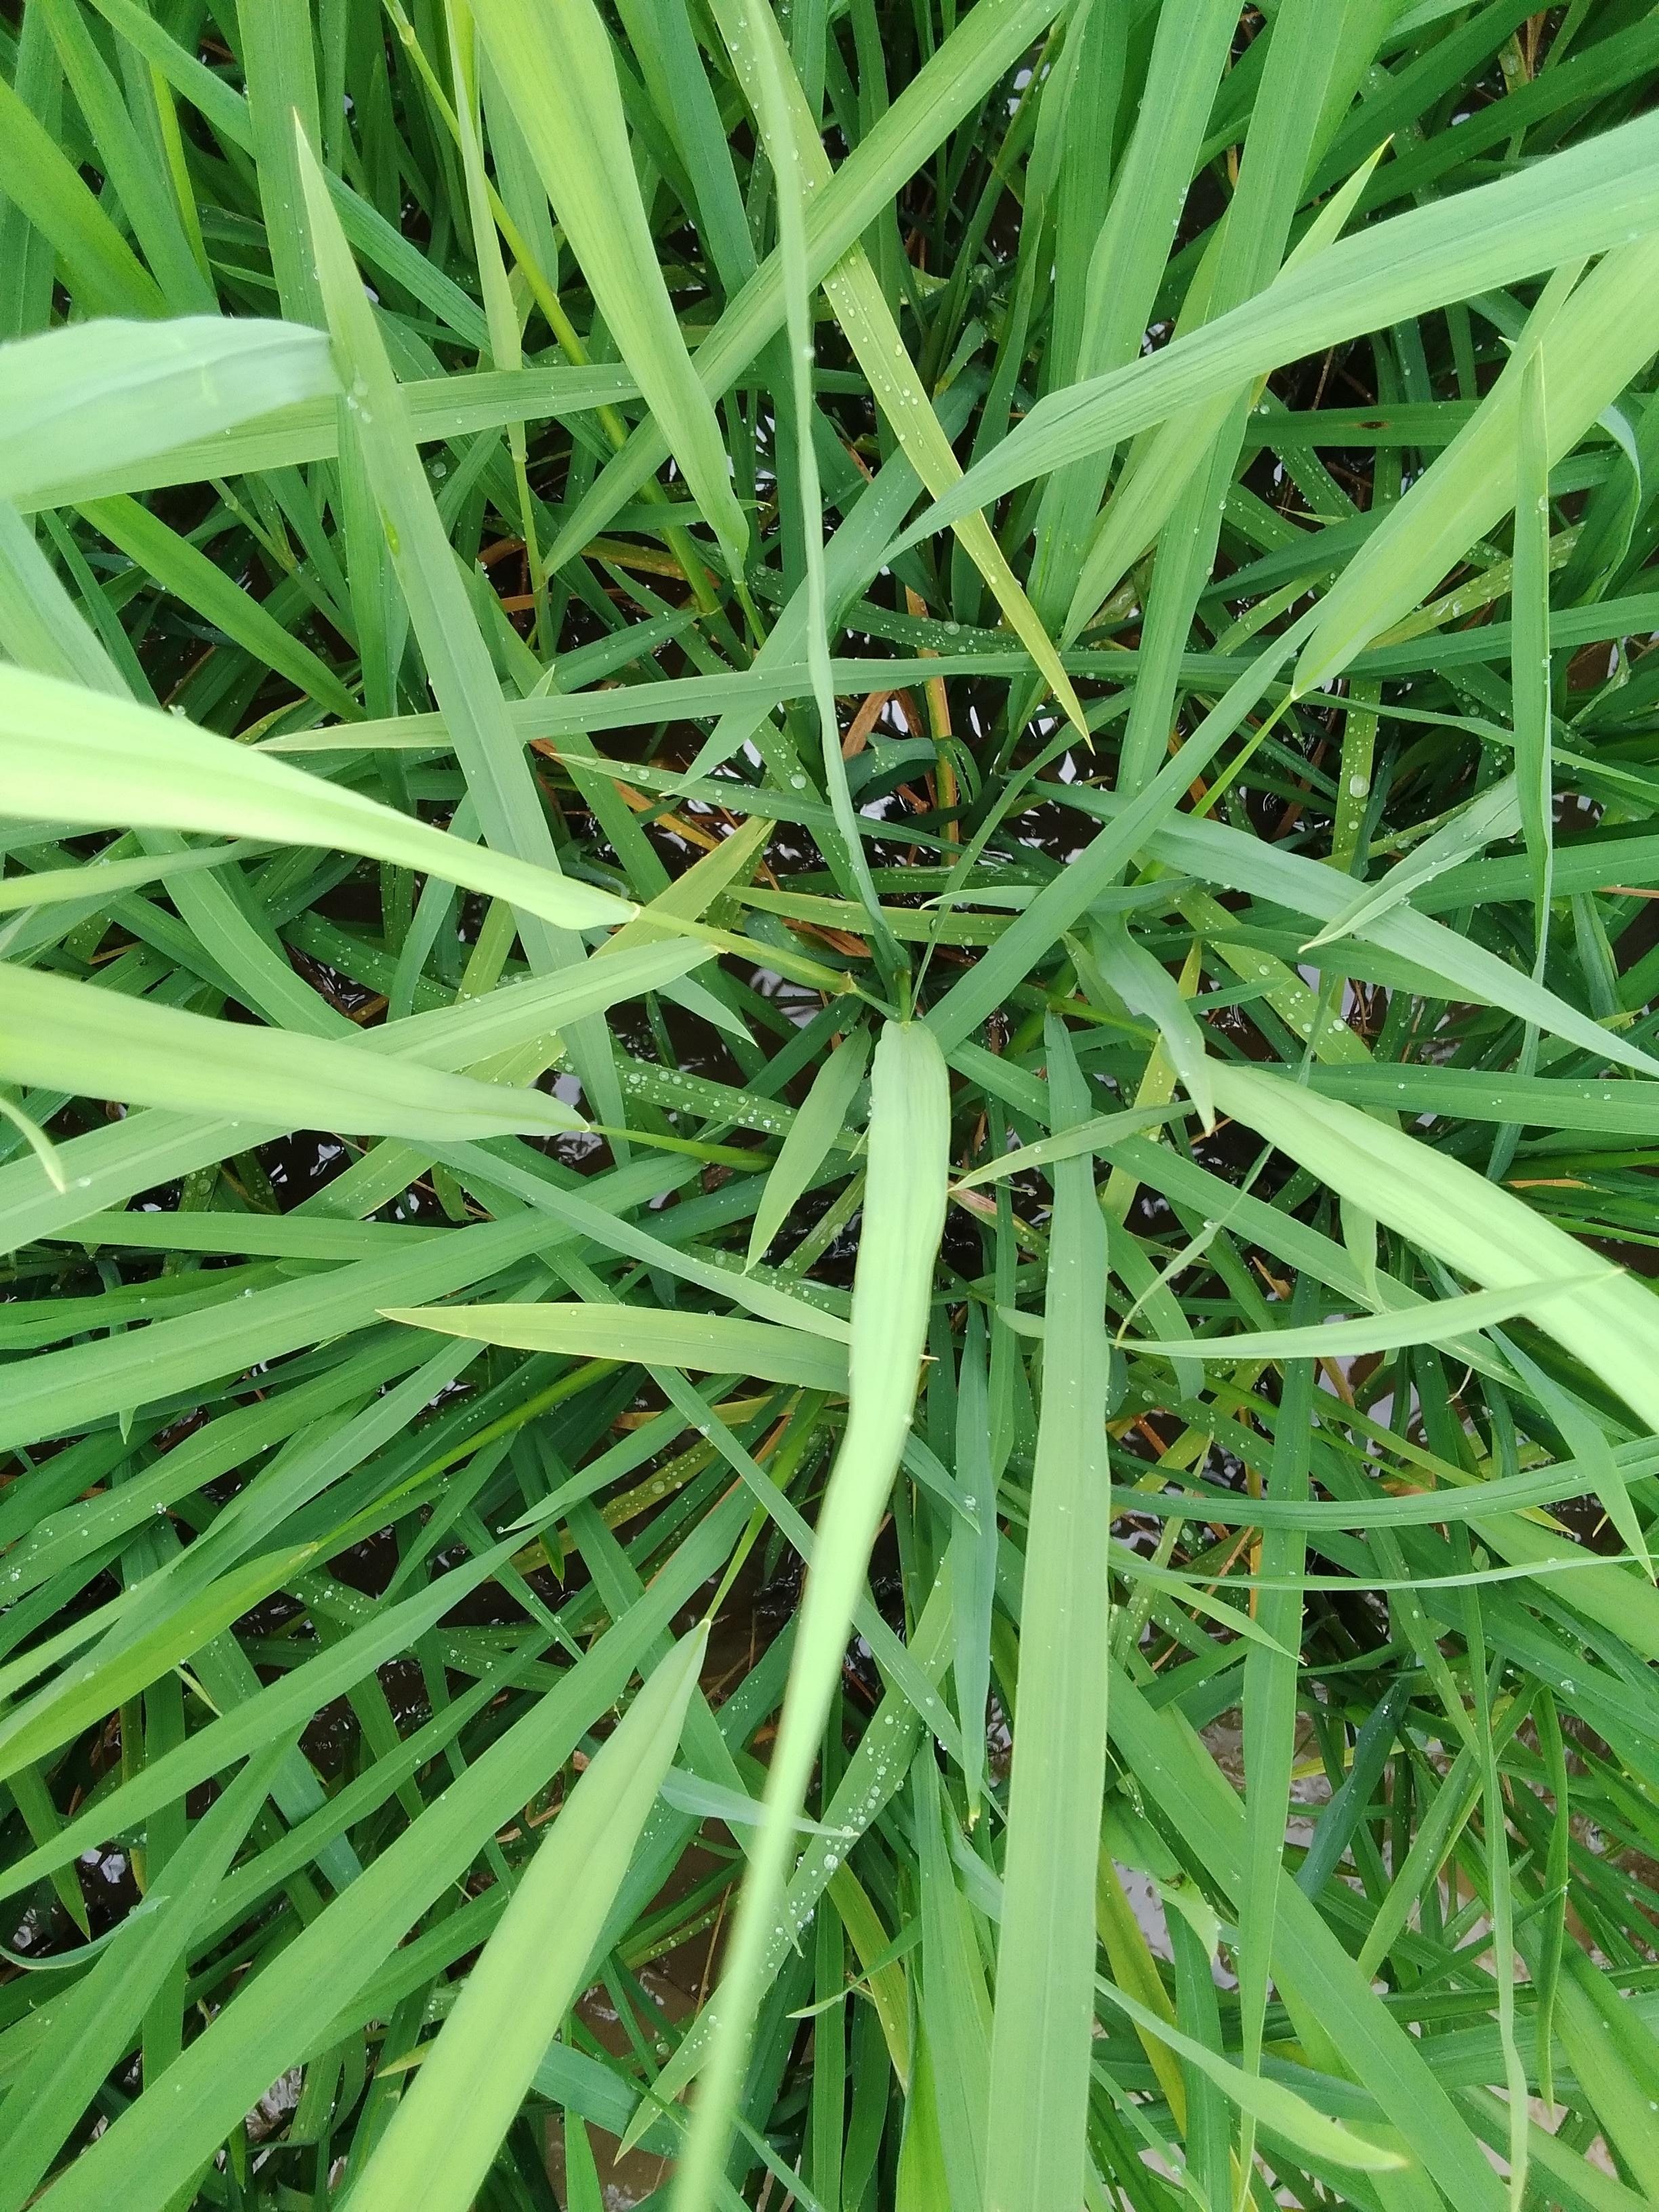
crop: rice
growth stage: booting
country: Nigeria
